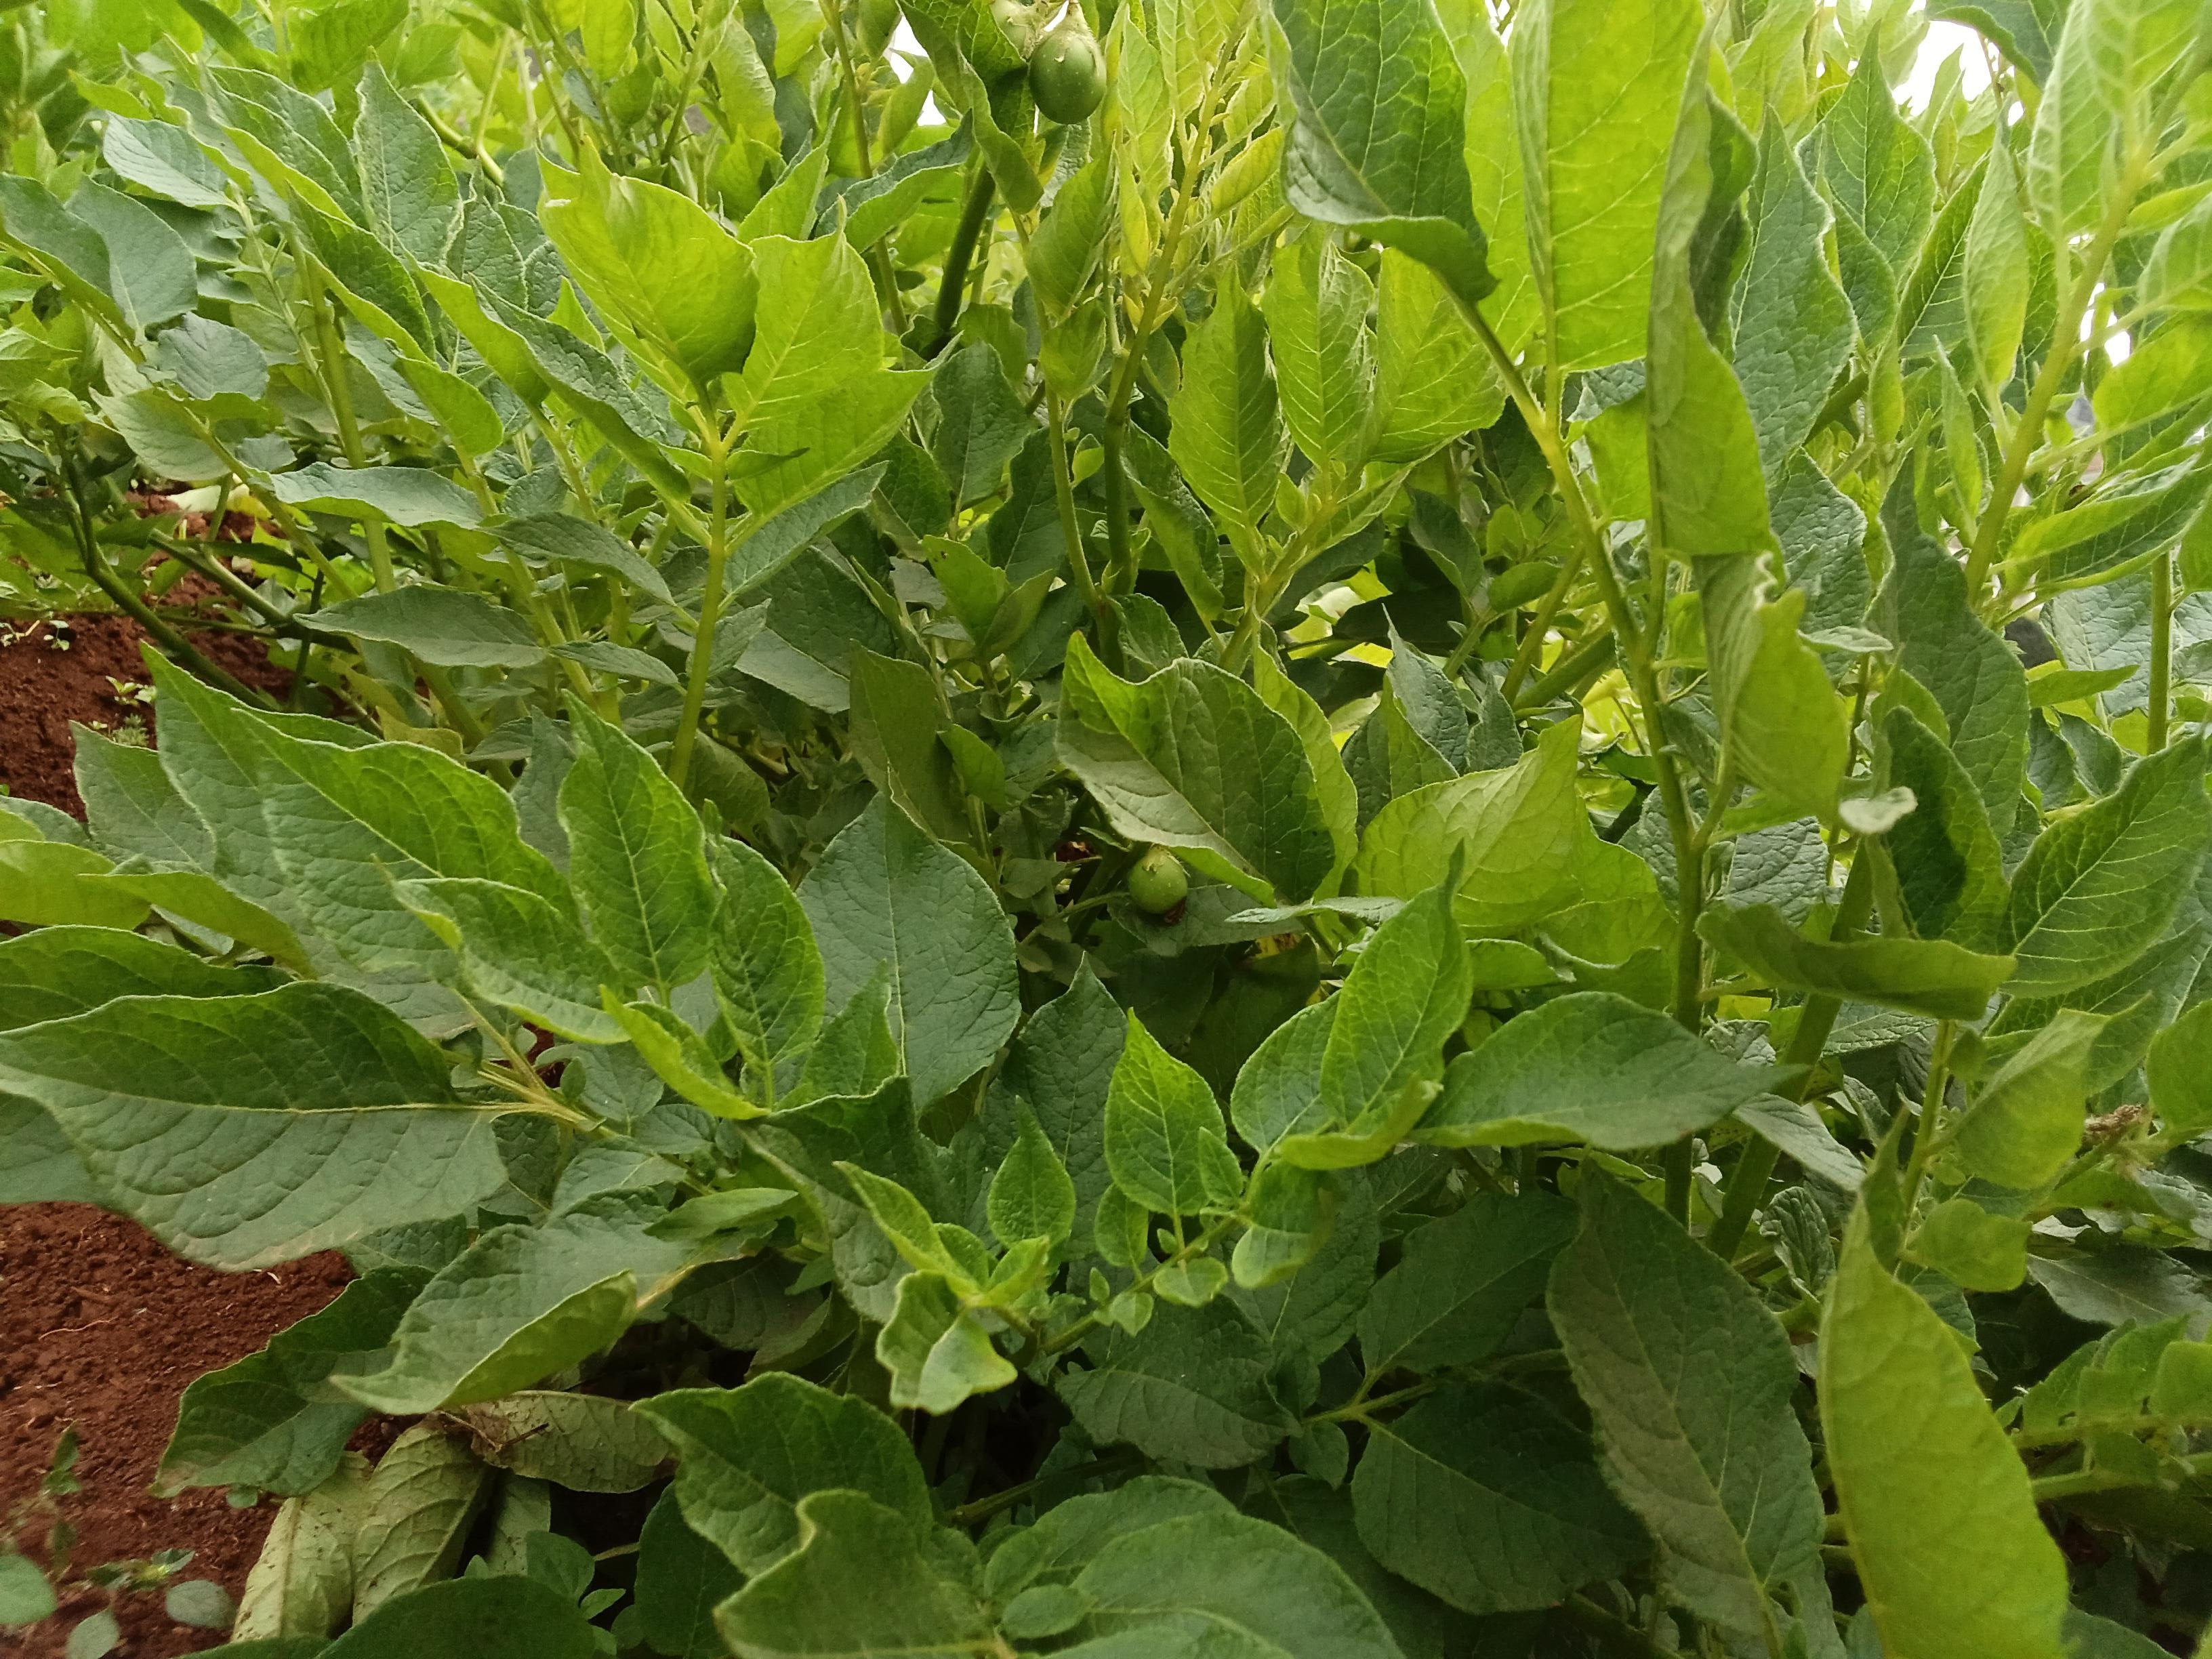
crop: potato
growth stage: maturity
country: Kenya
